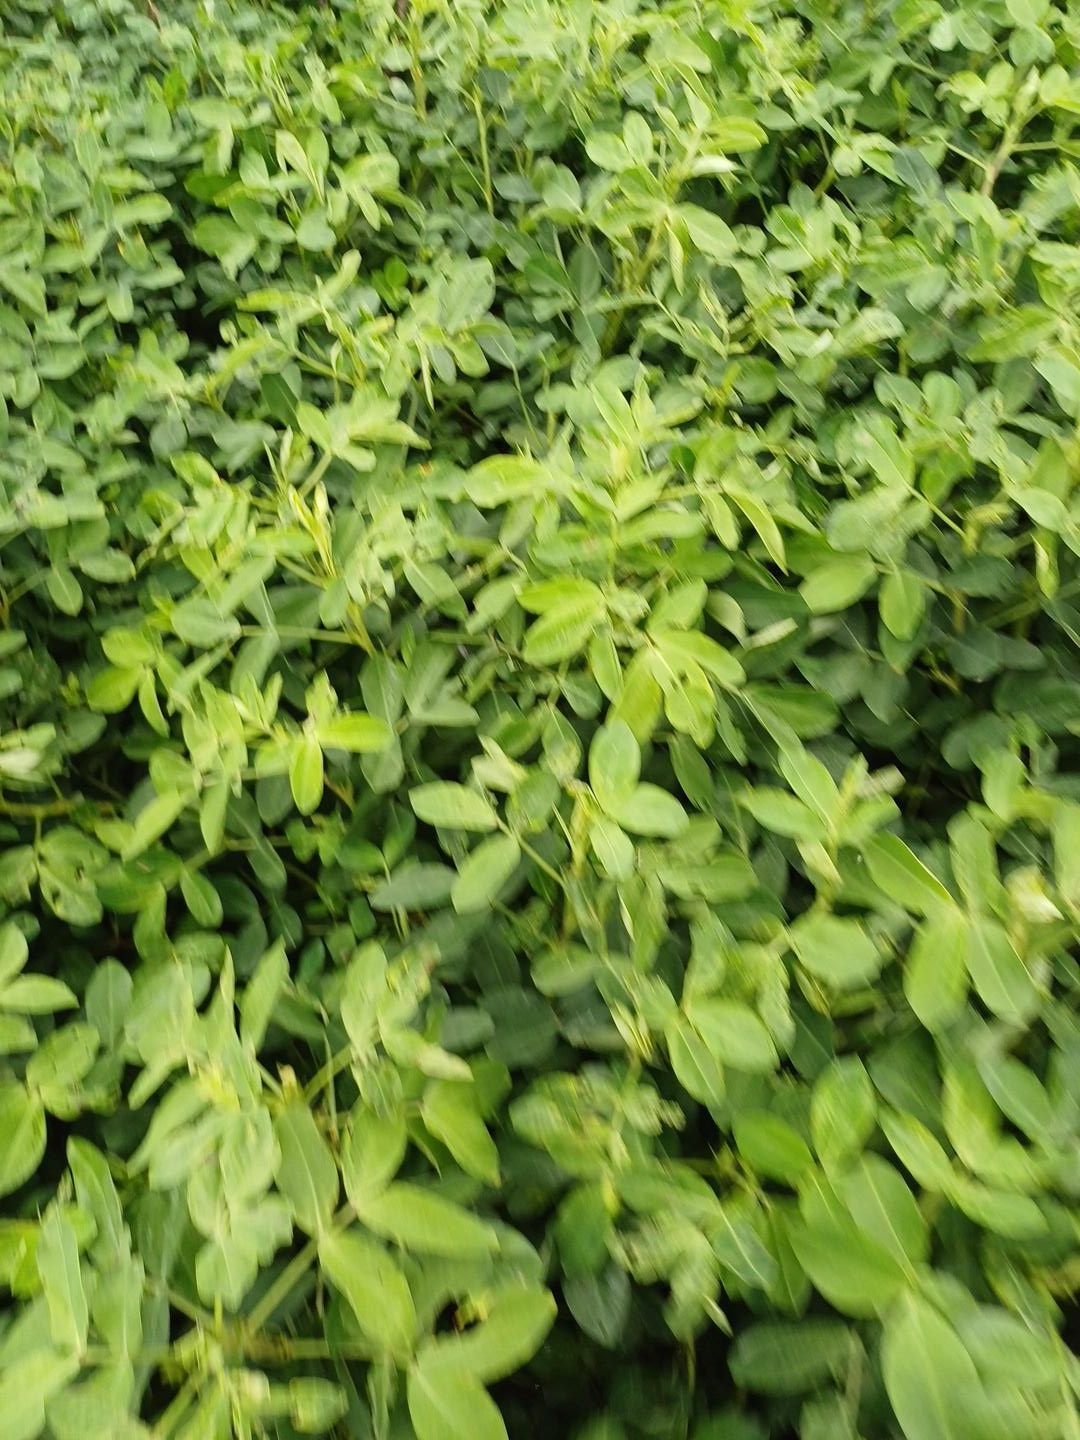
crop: groundnut
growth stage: pegging
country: Kenya
